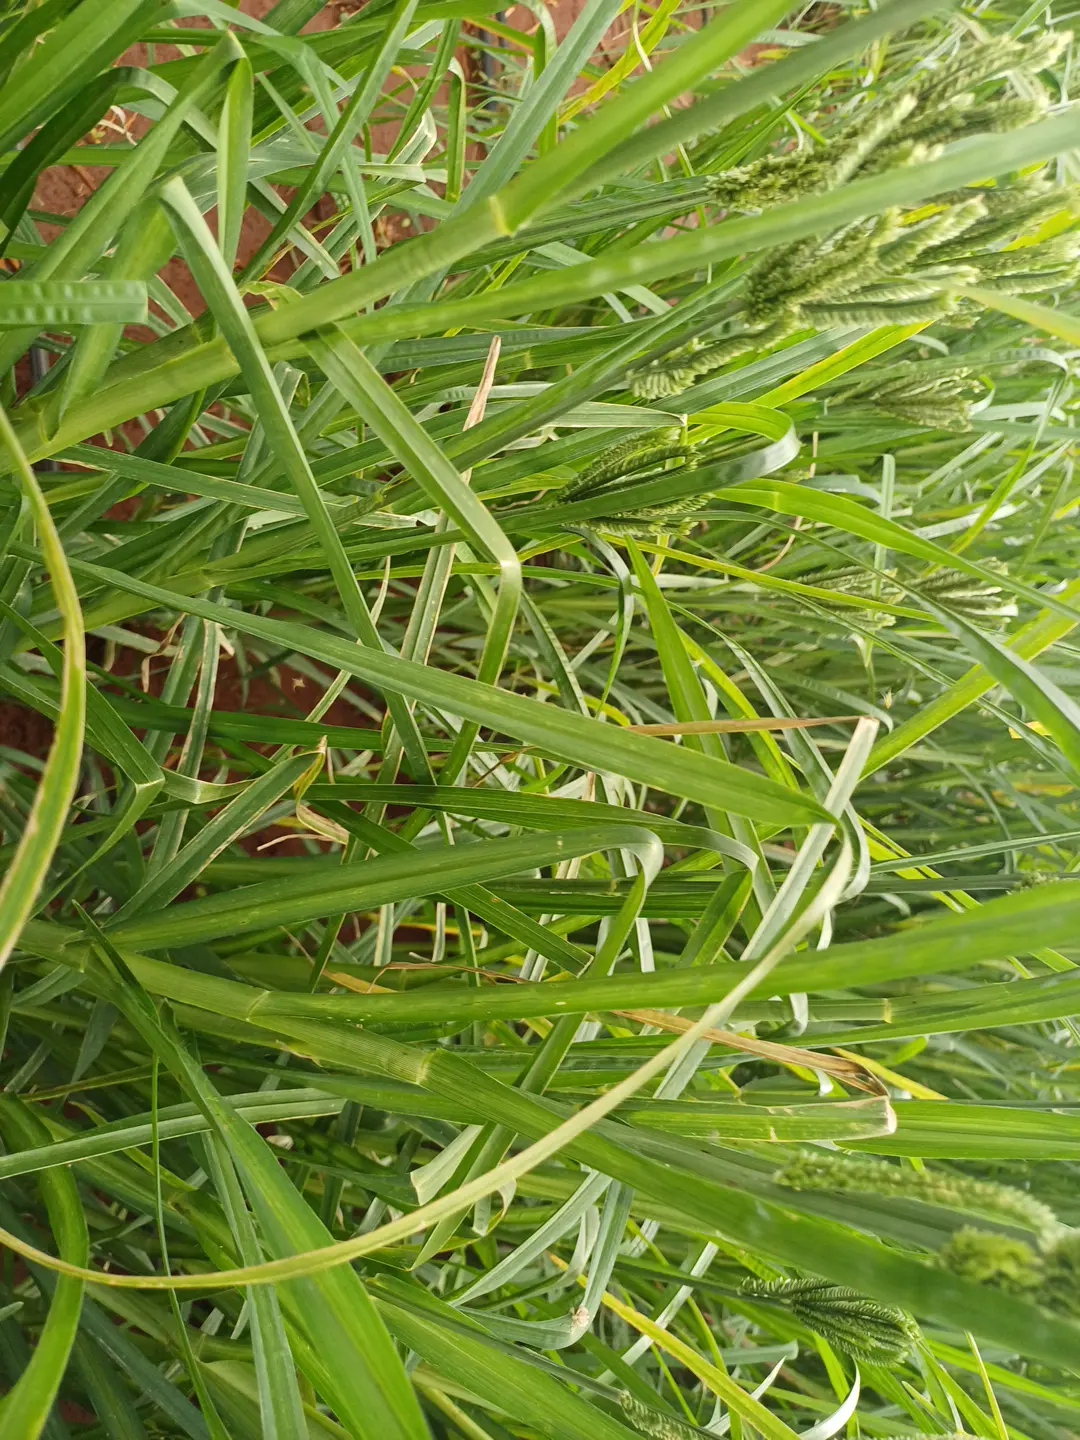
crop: finger millet
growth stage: flowering
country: Kenya
